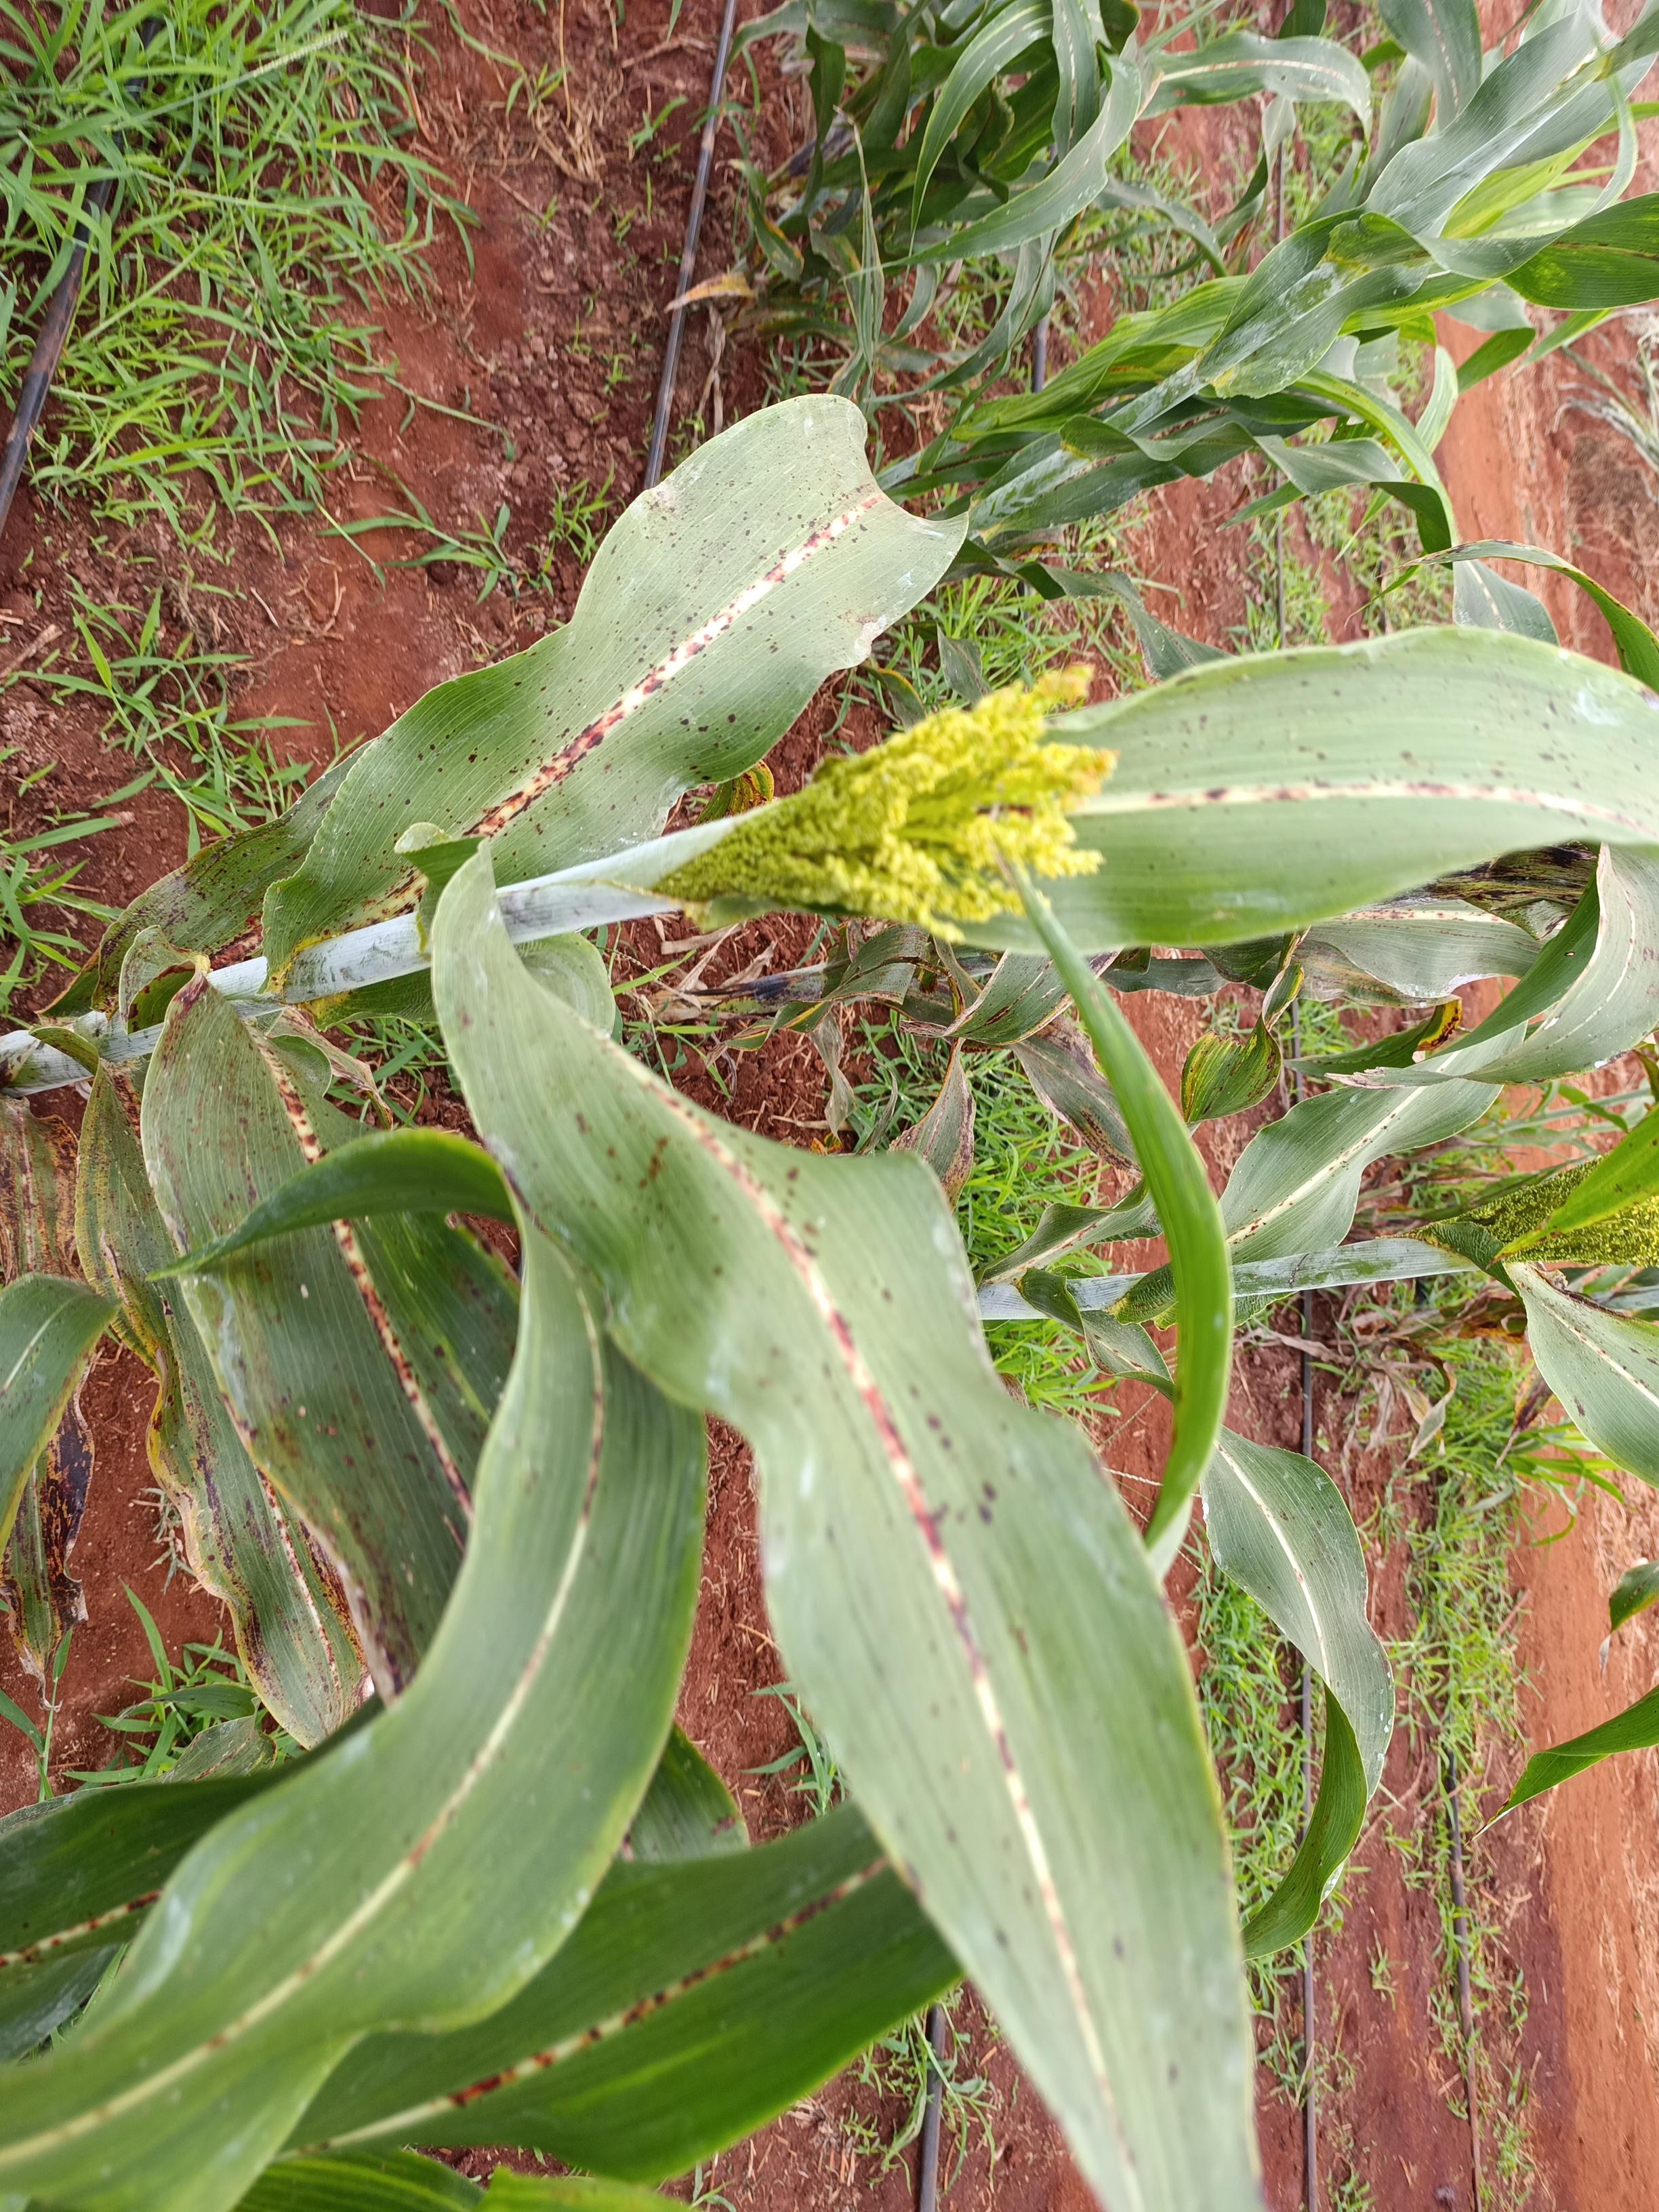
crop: sorghum
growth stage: flowering
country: Kenya
